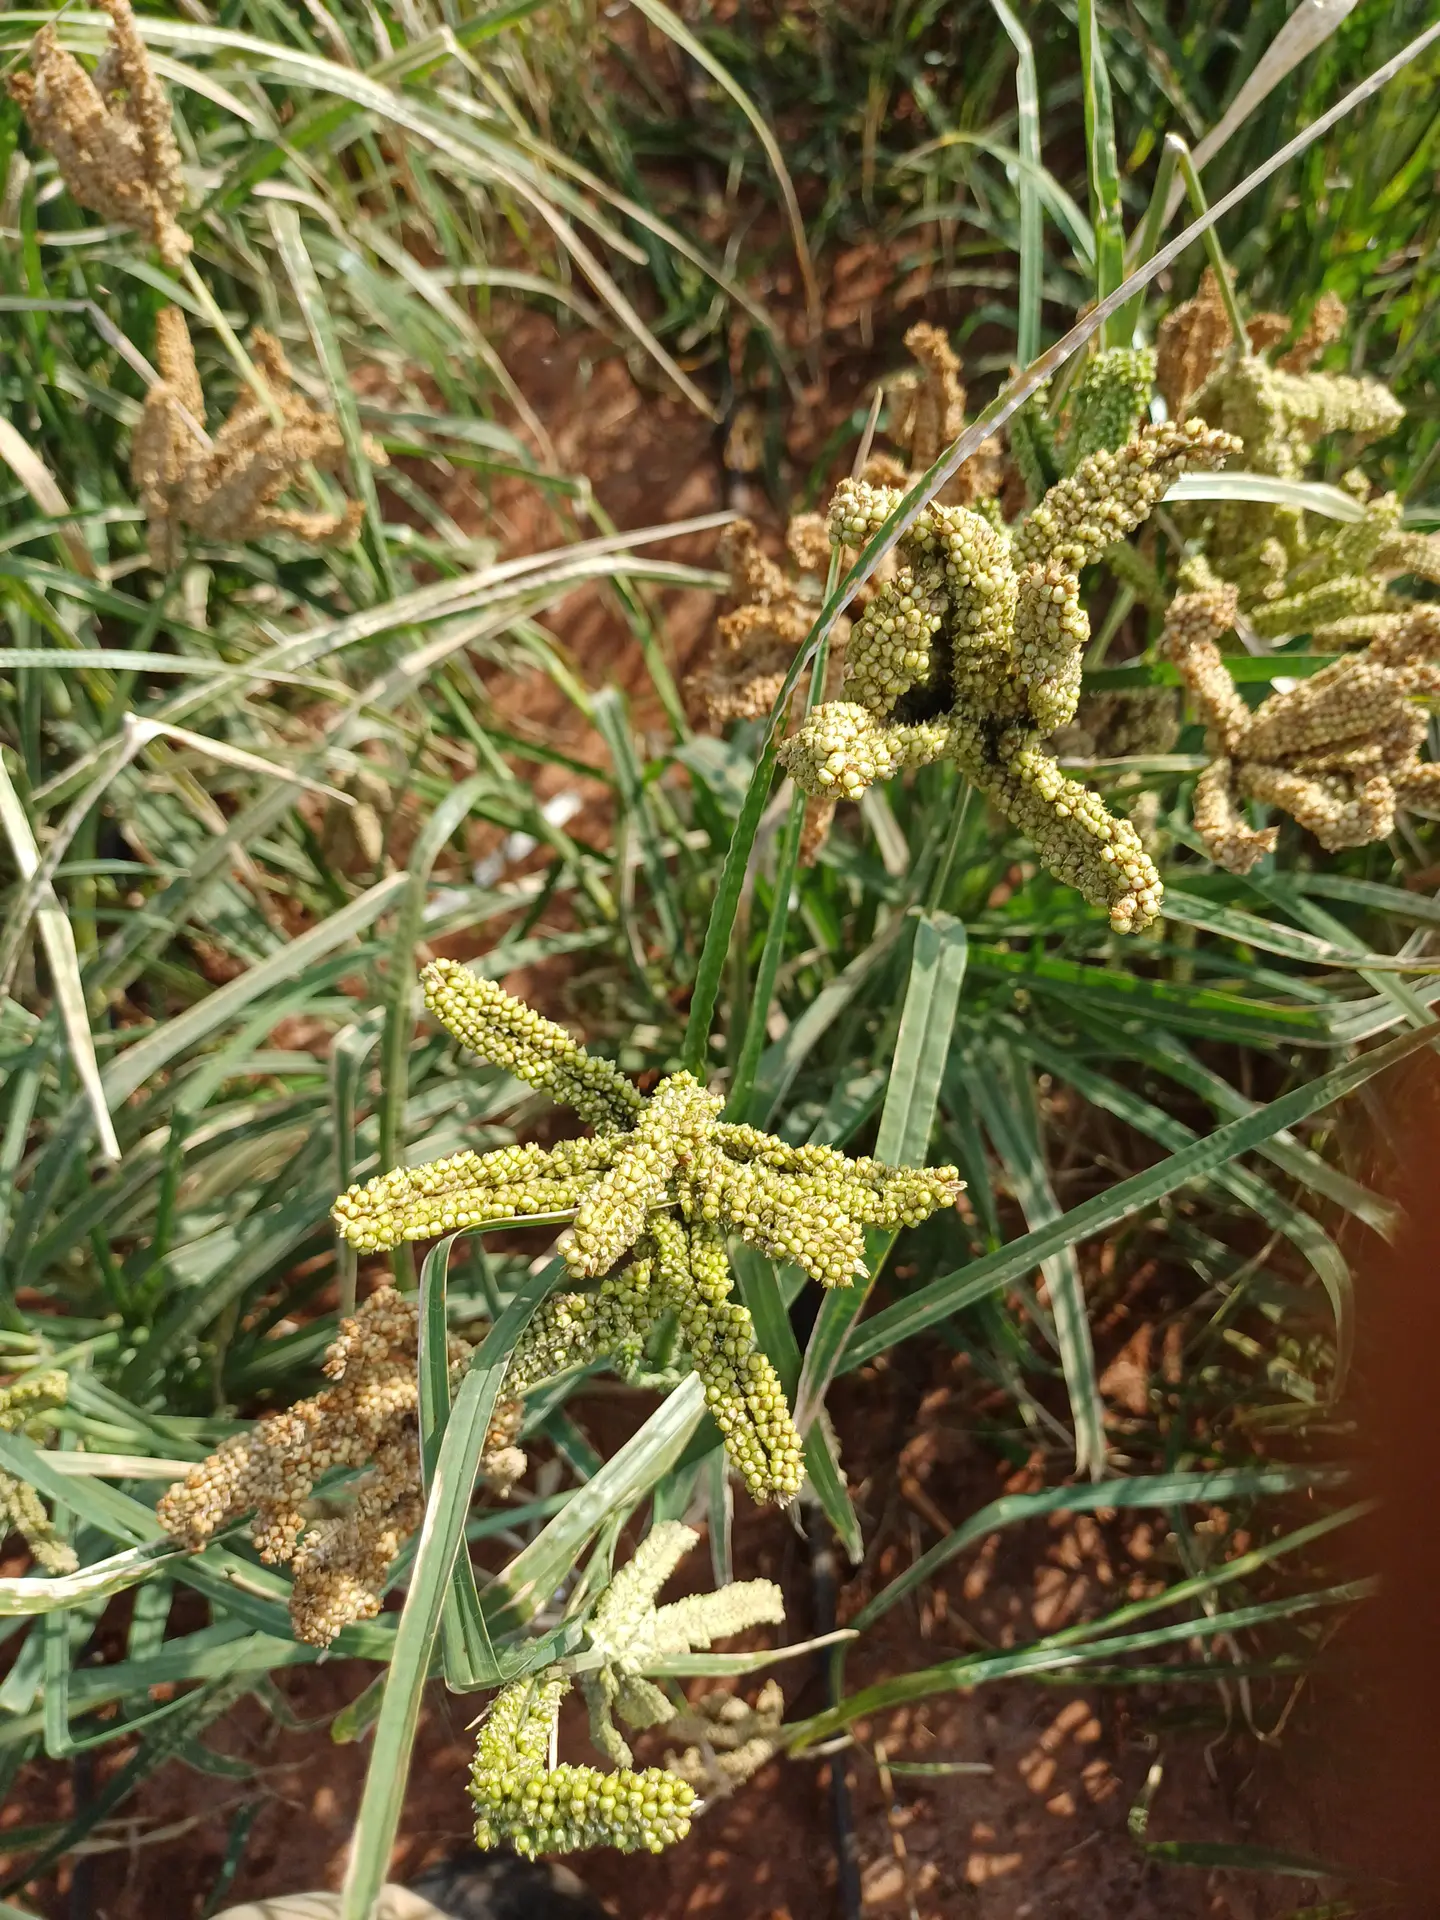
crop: finger millet
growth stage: maturity
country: Kenya
